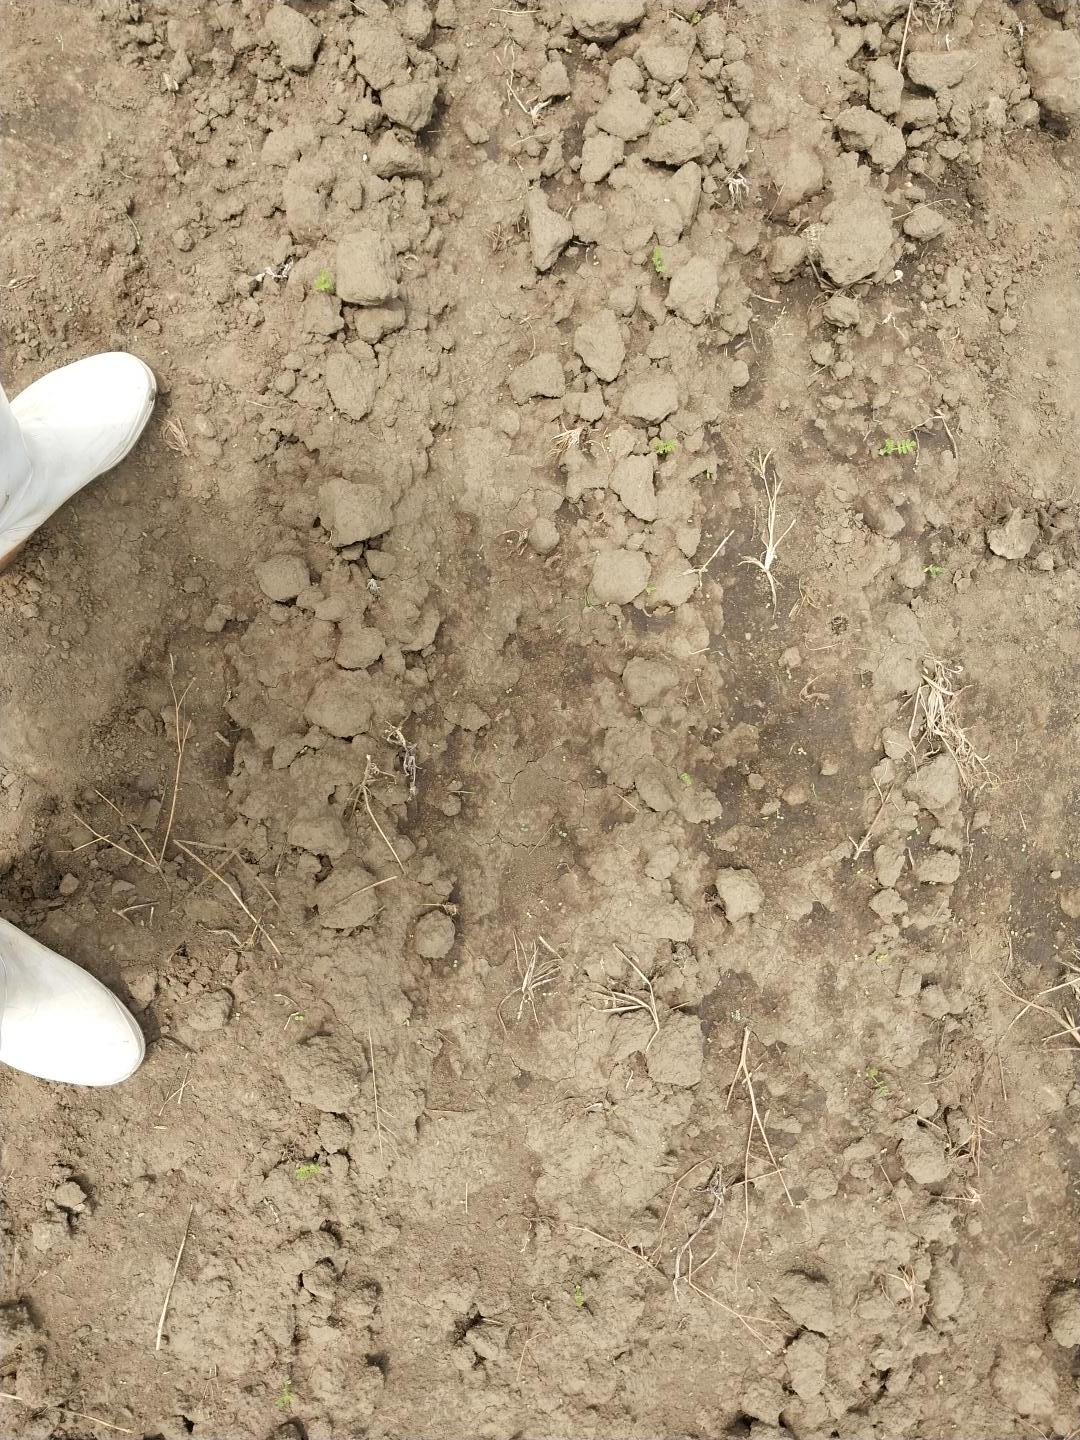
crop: chickpea
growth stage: emergence
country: Tanzania
